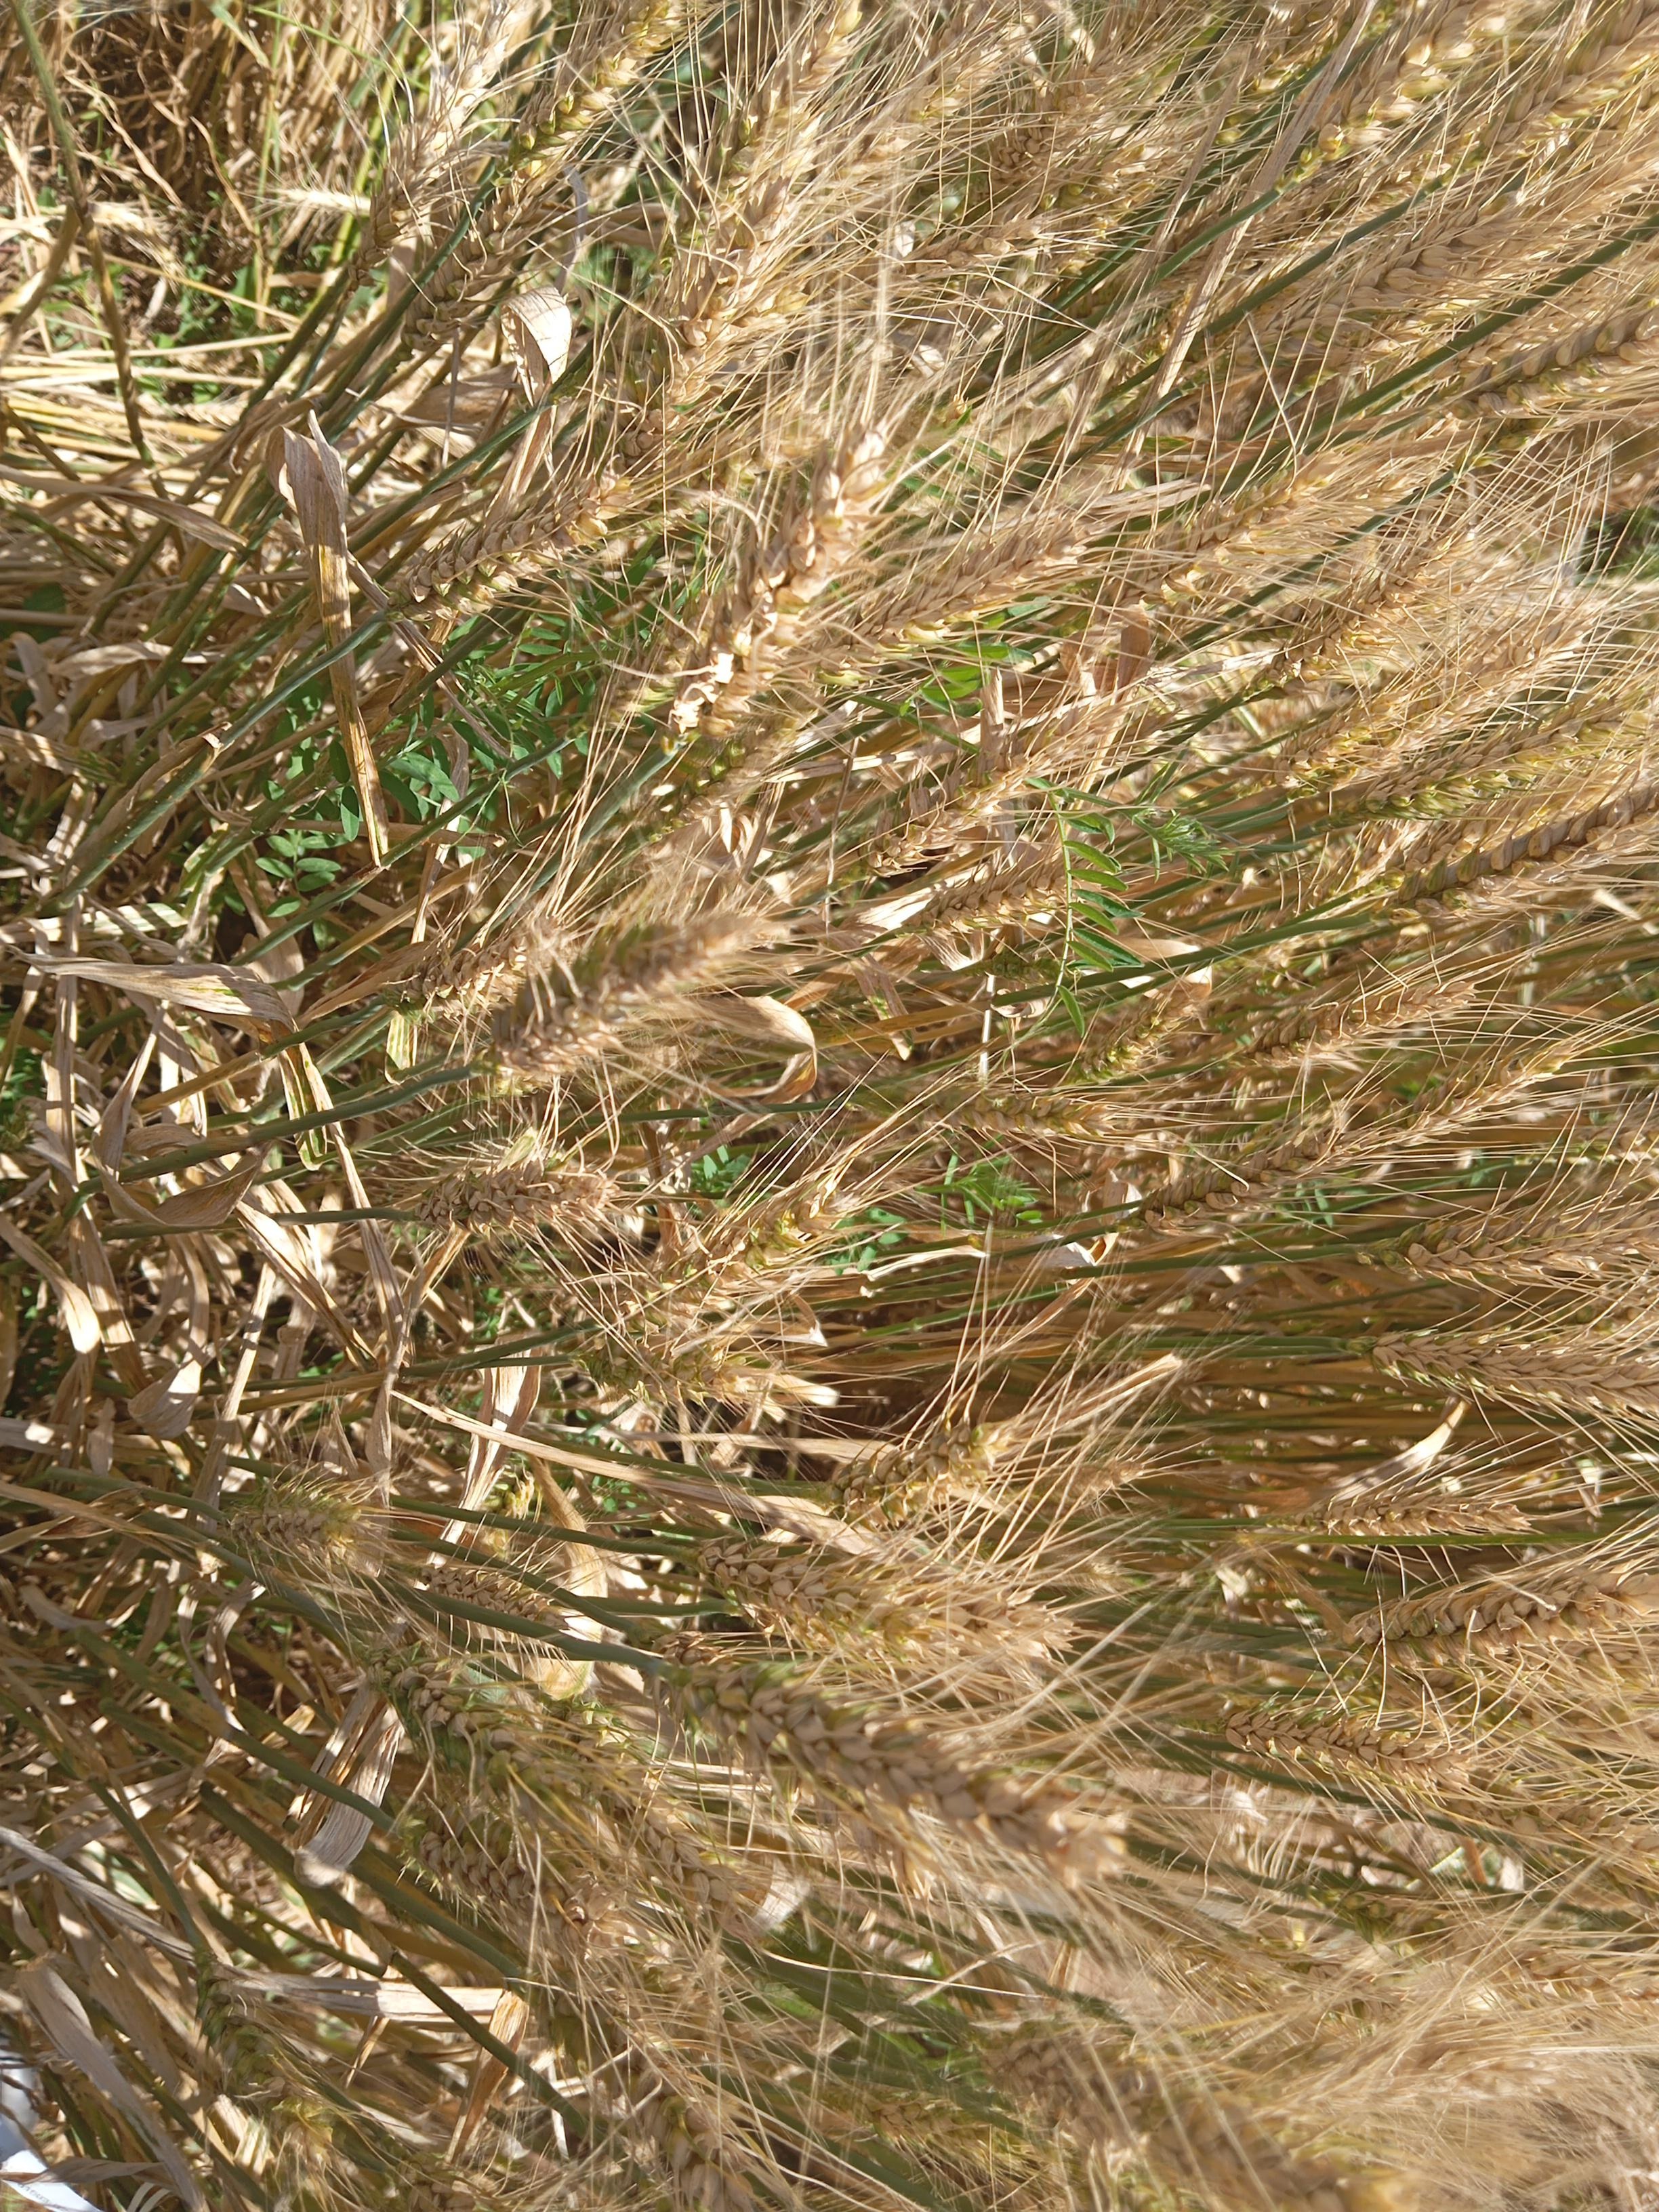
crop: wheat
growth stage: maturity
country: Kenya
